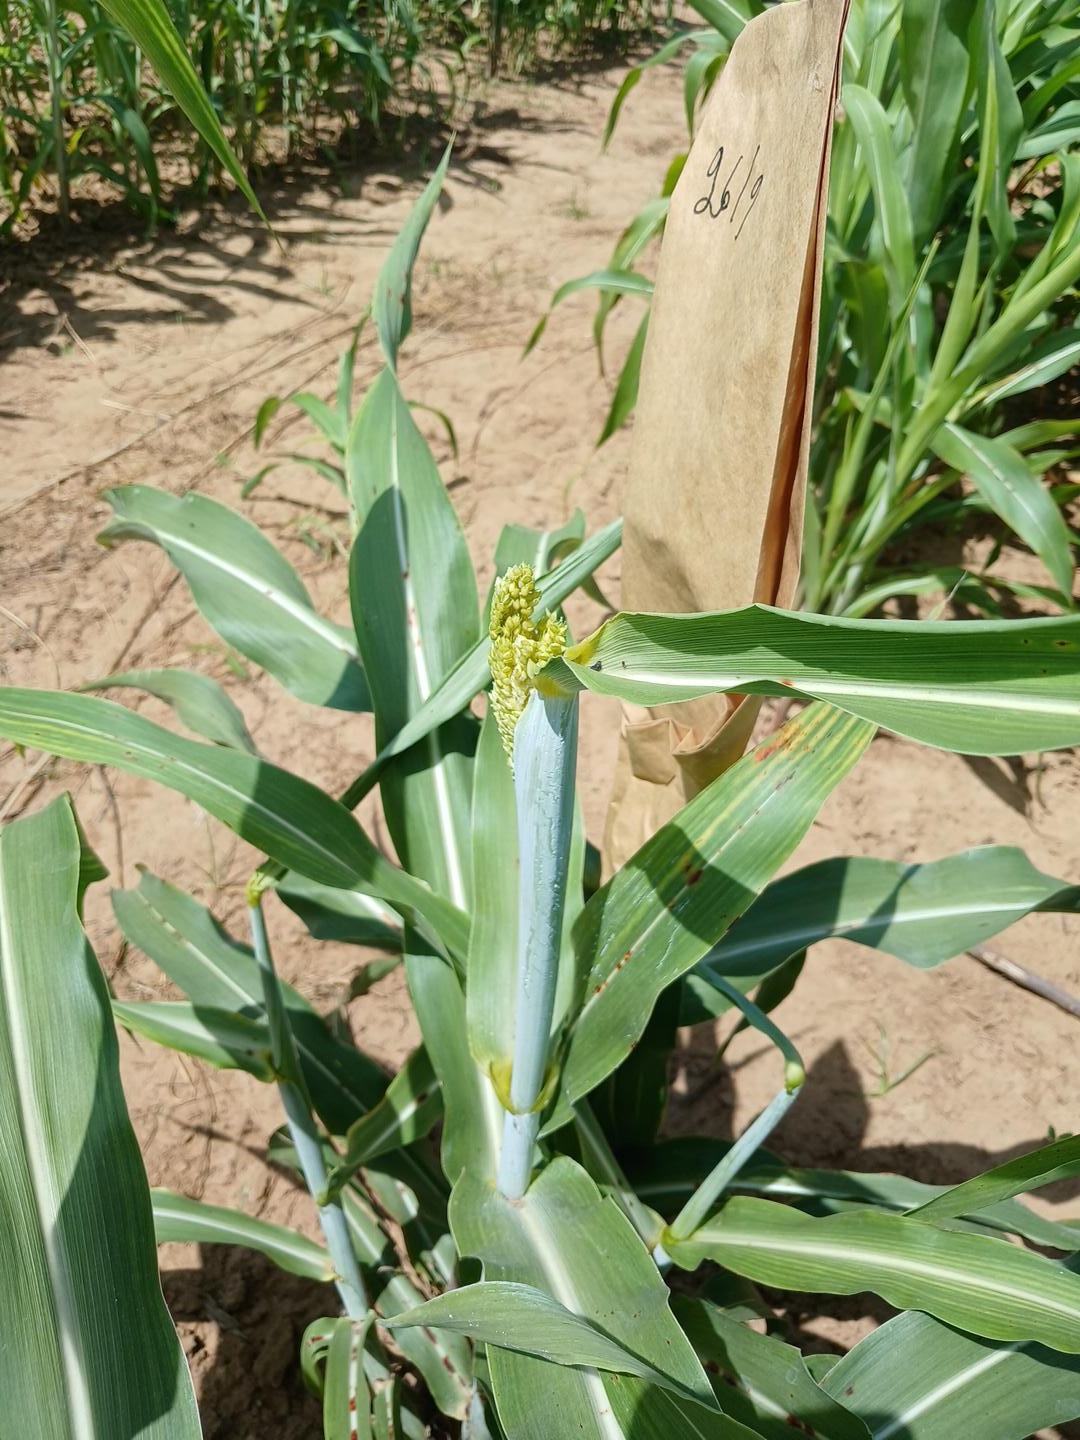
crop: sorghum
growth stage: heading tuber
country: Senegal
